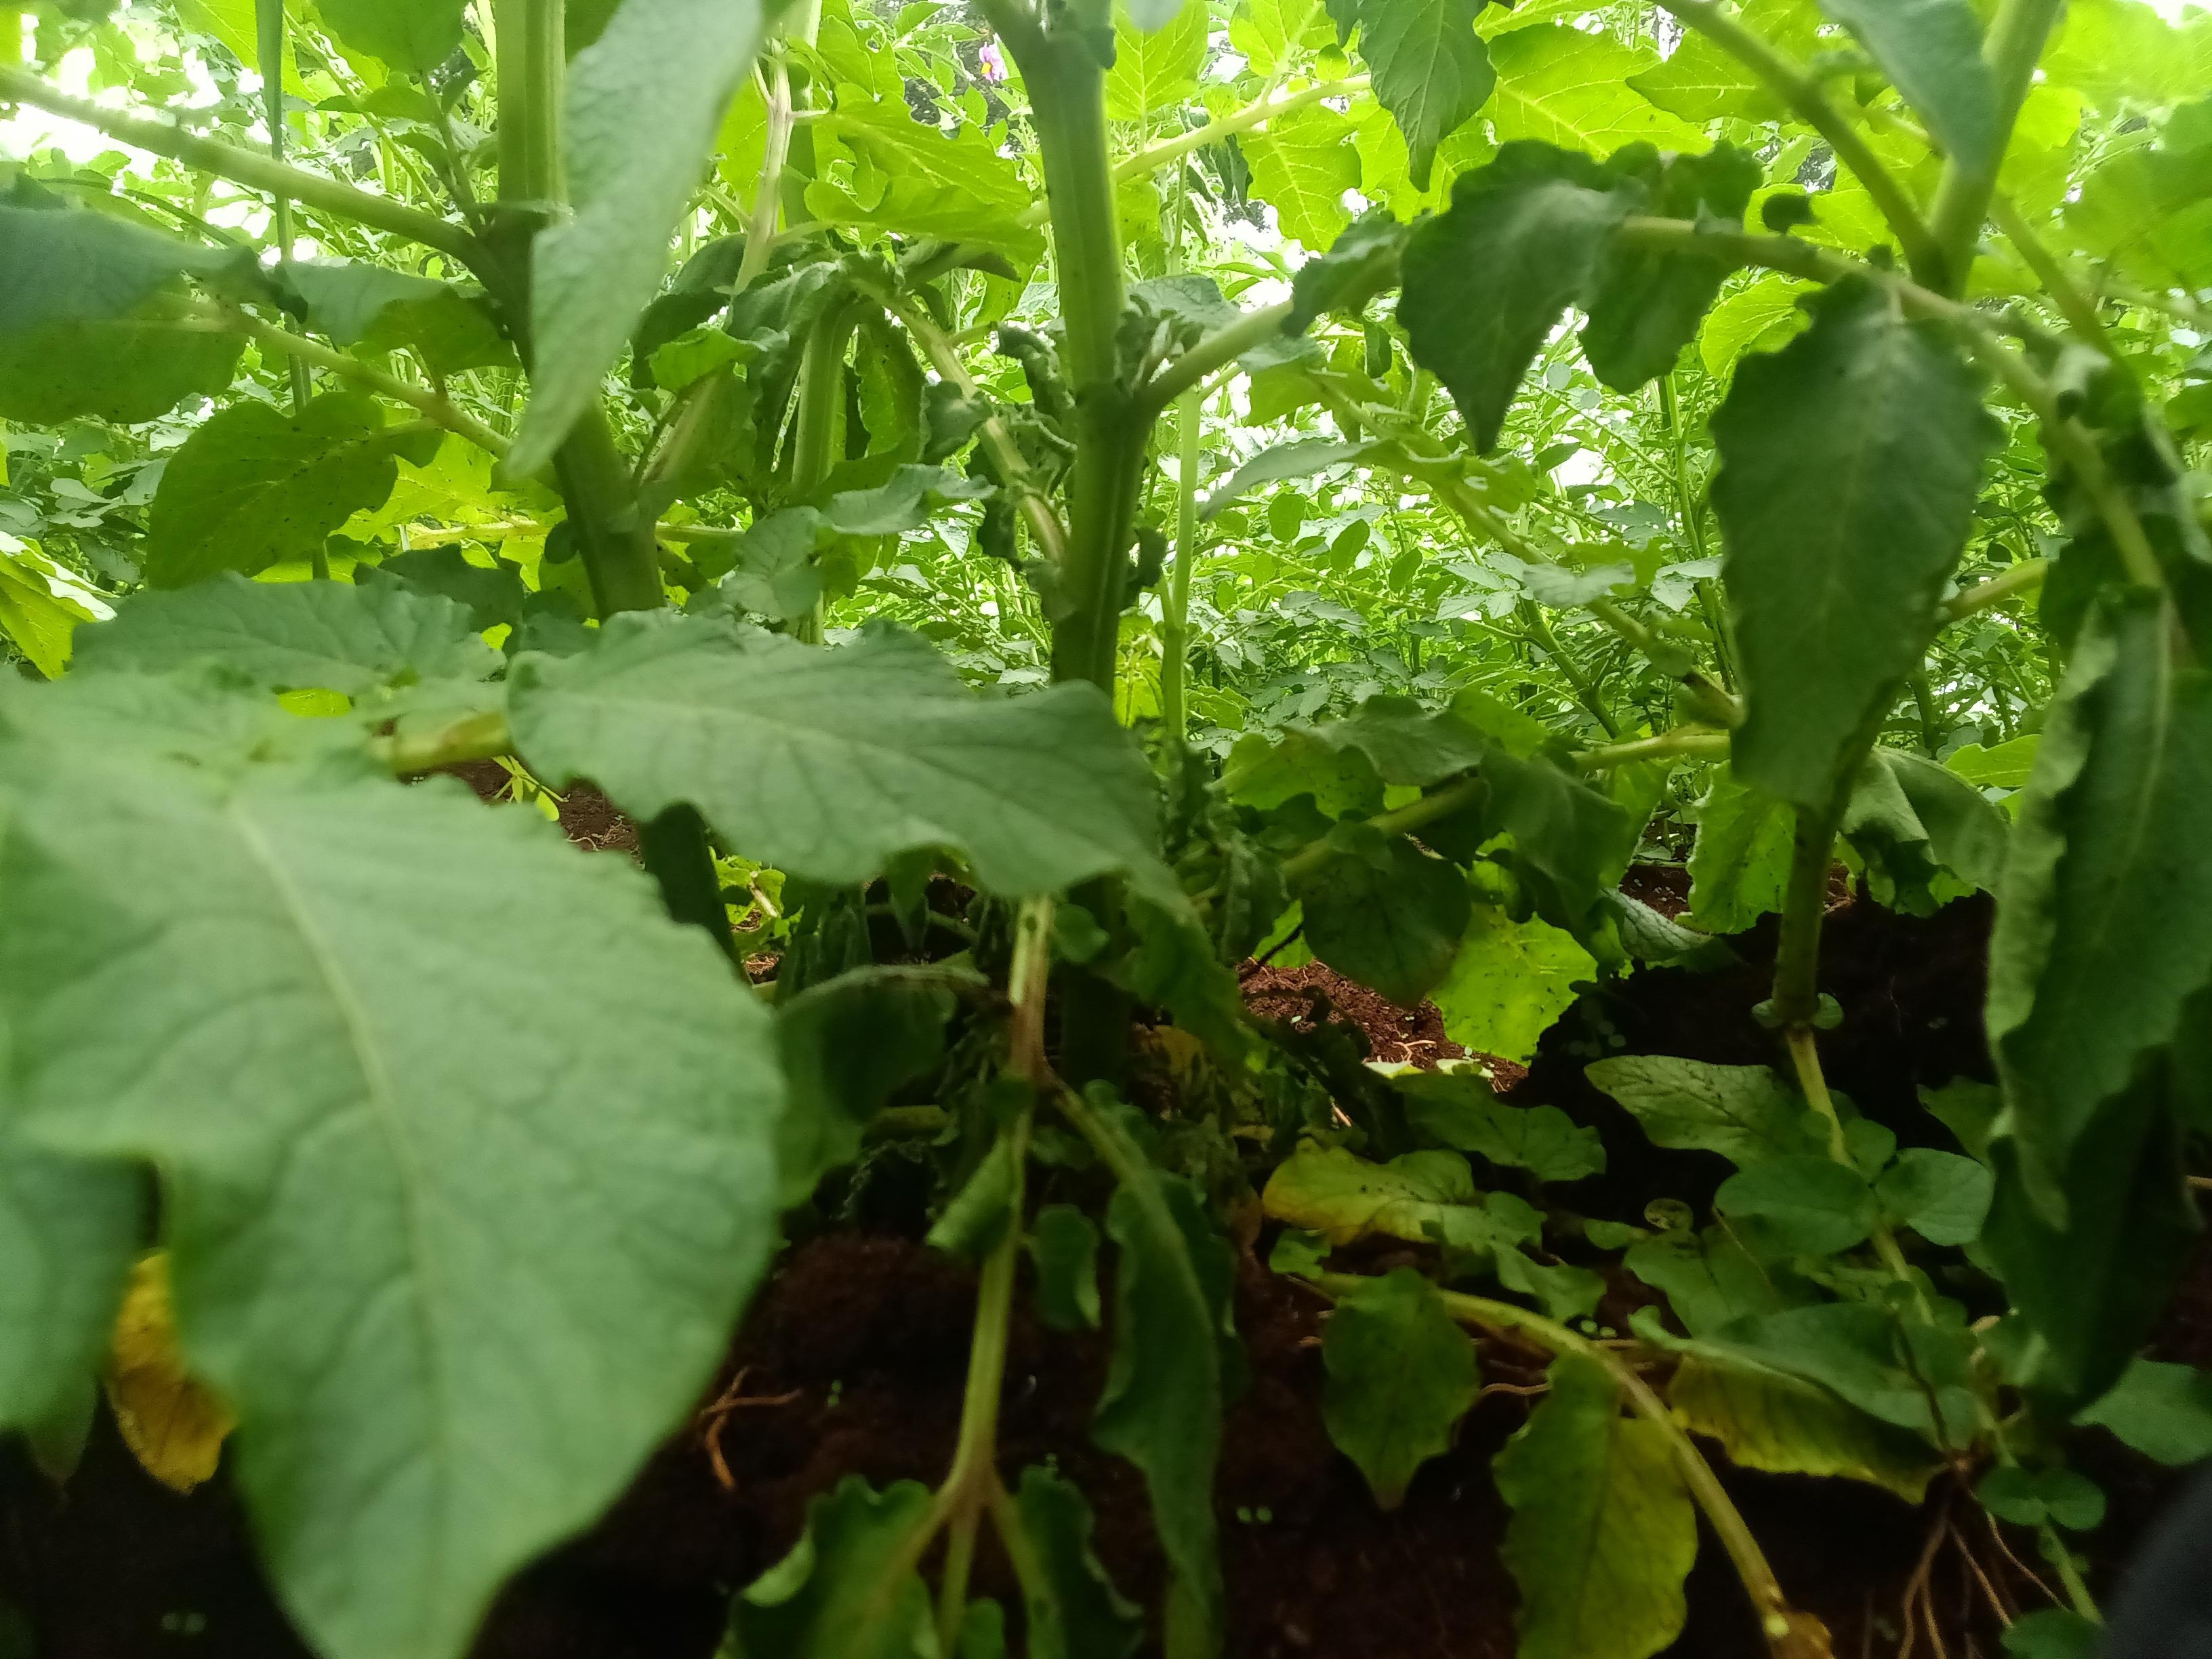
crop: potato
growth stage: flowering
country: Kenya
